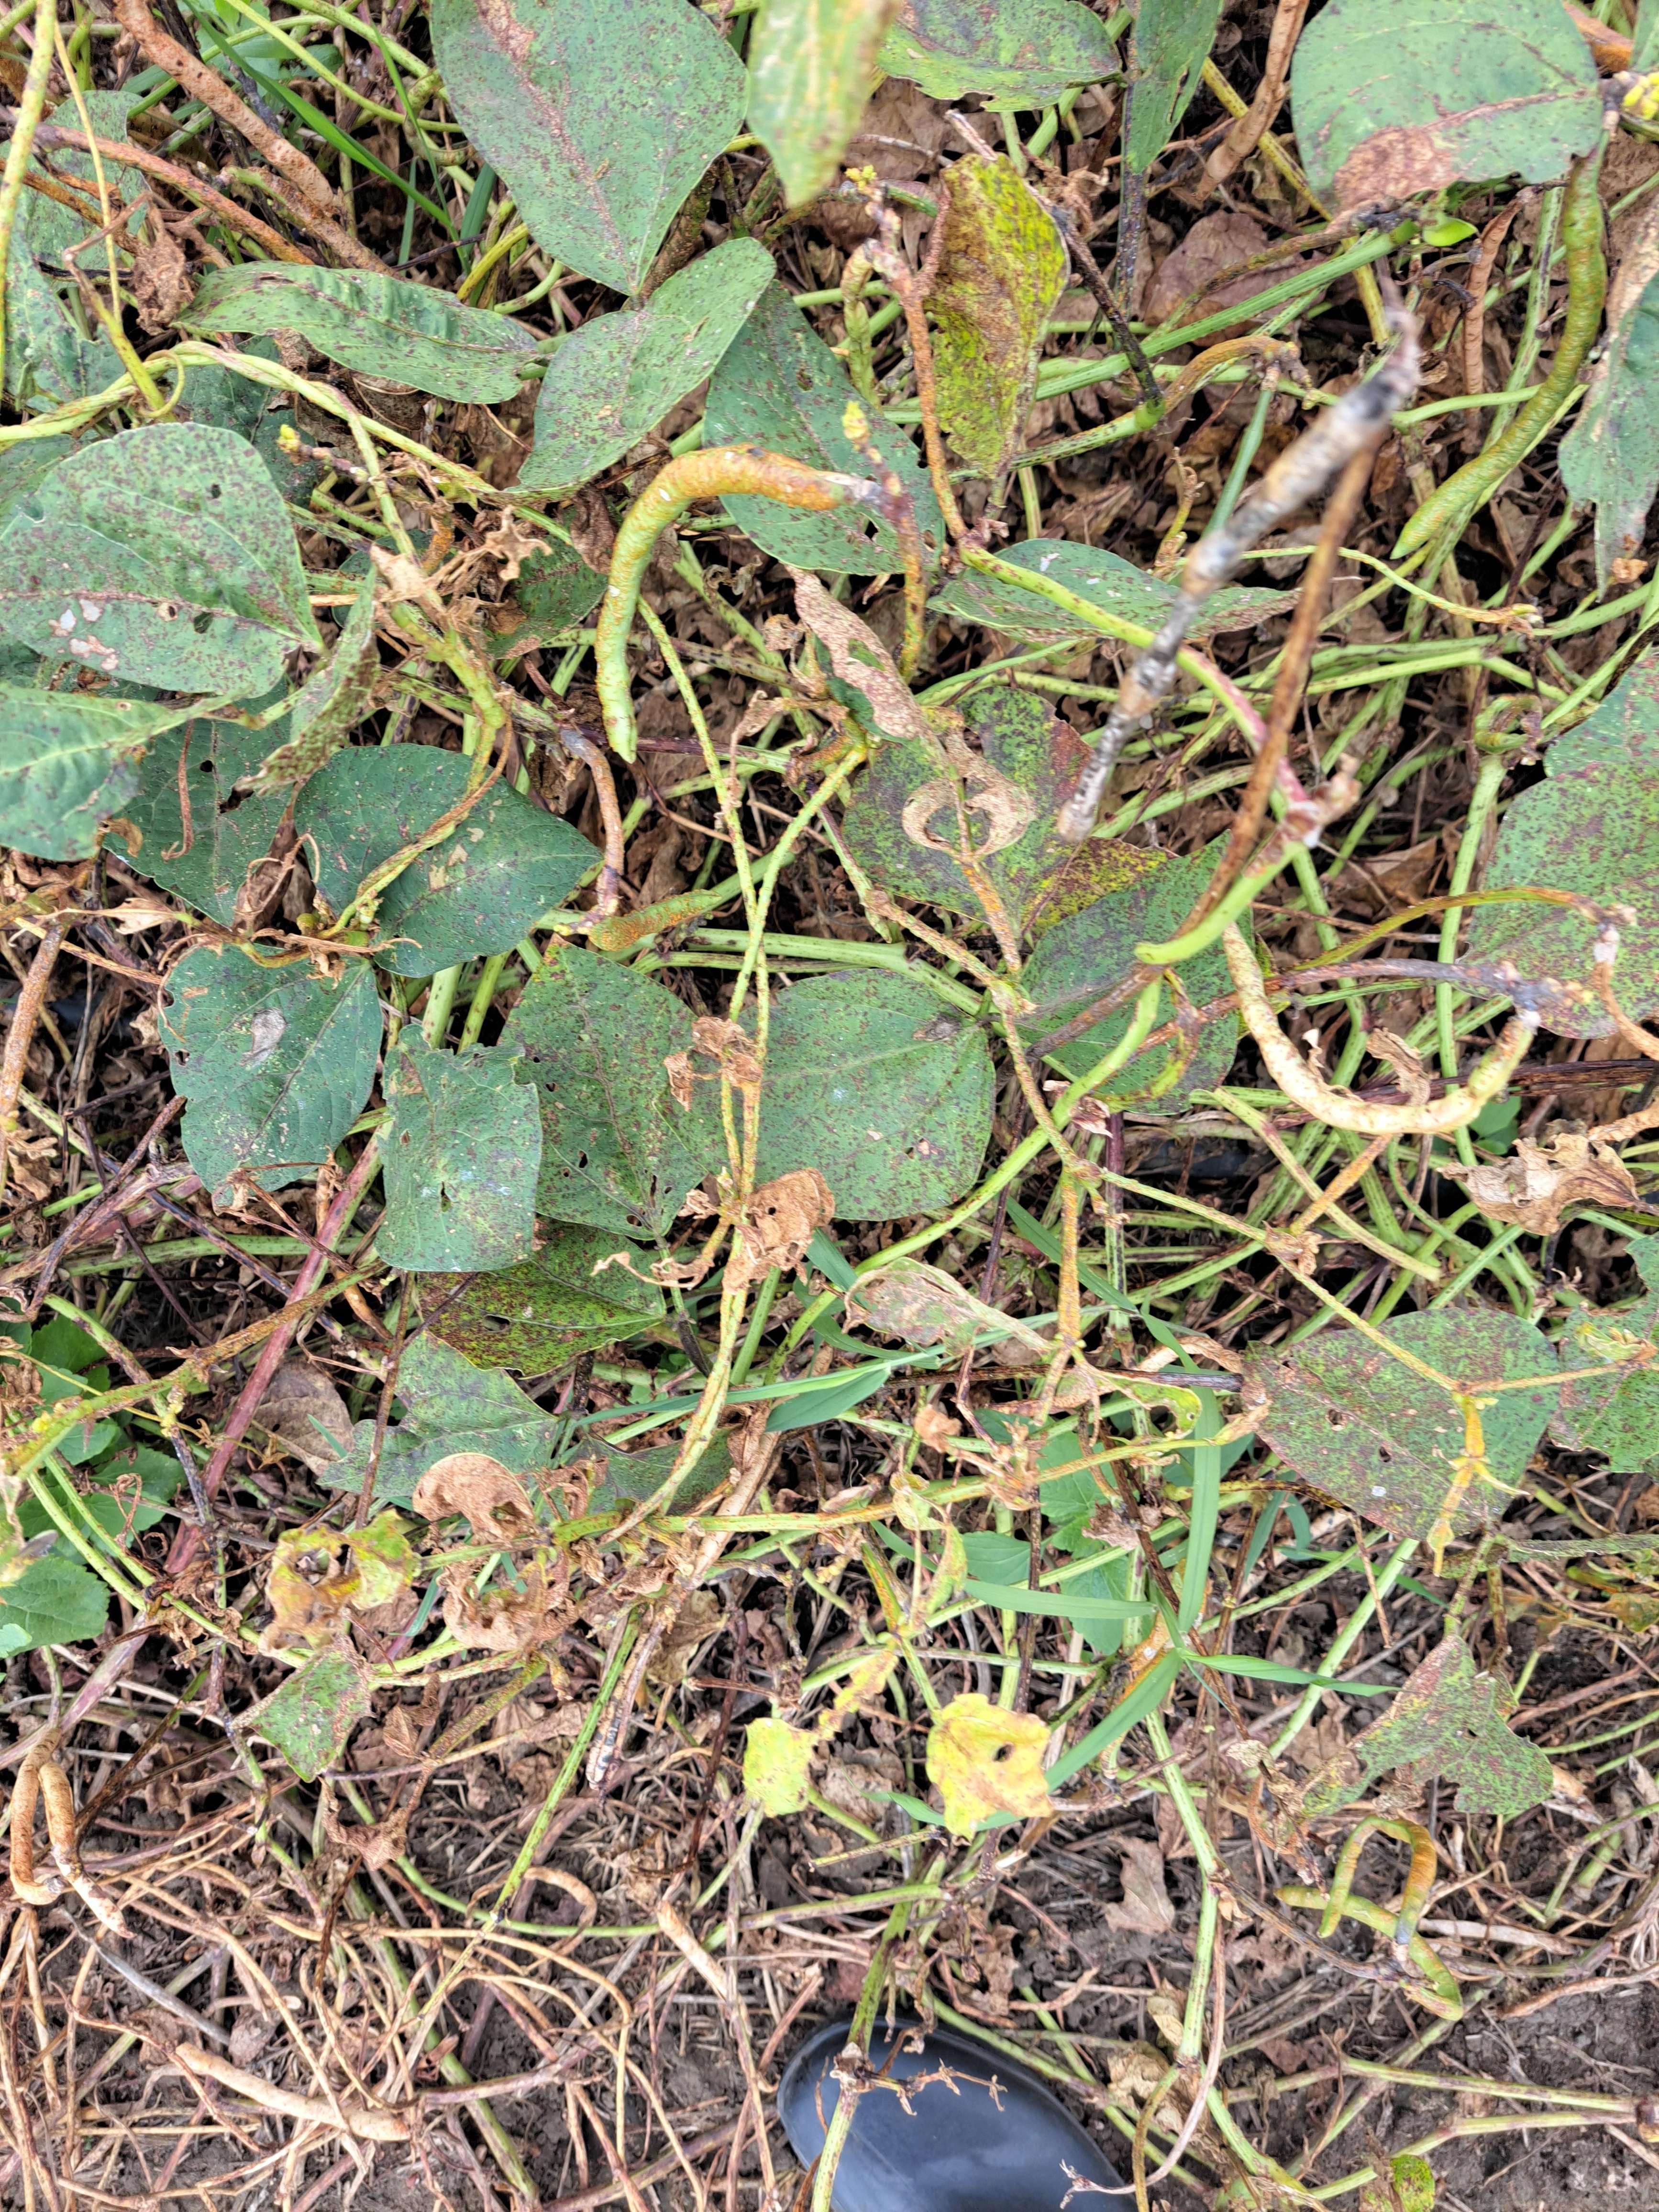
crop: cowpea
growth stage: development pod
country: Tanzania
